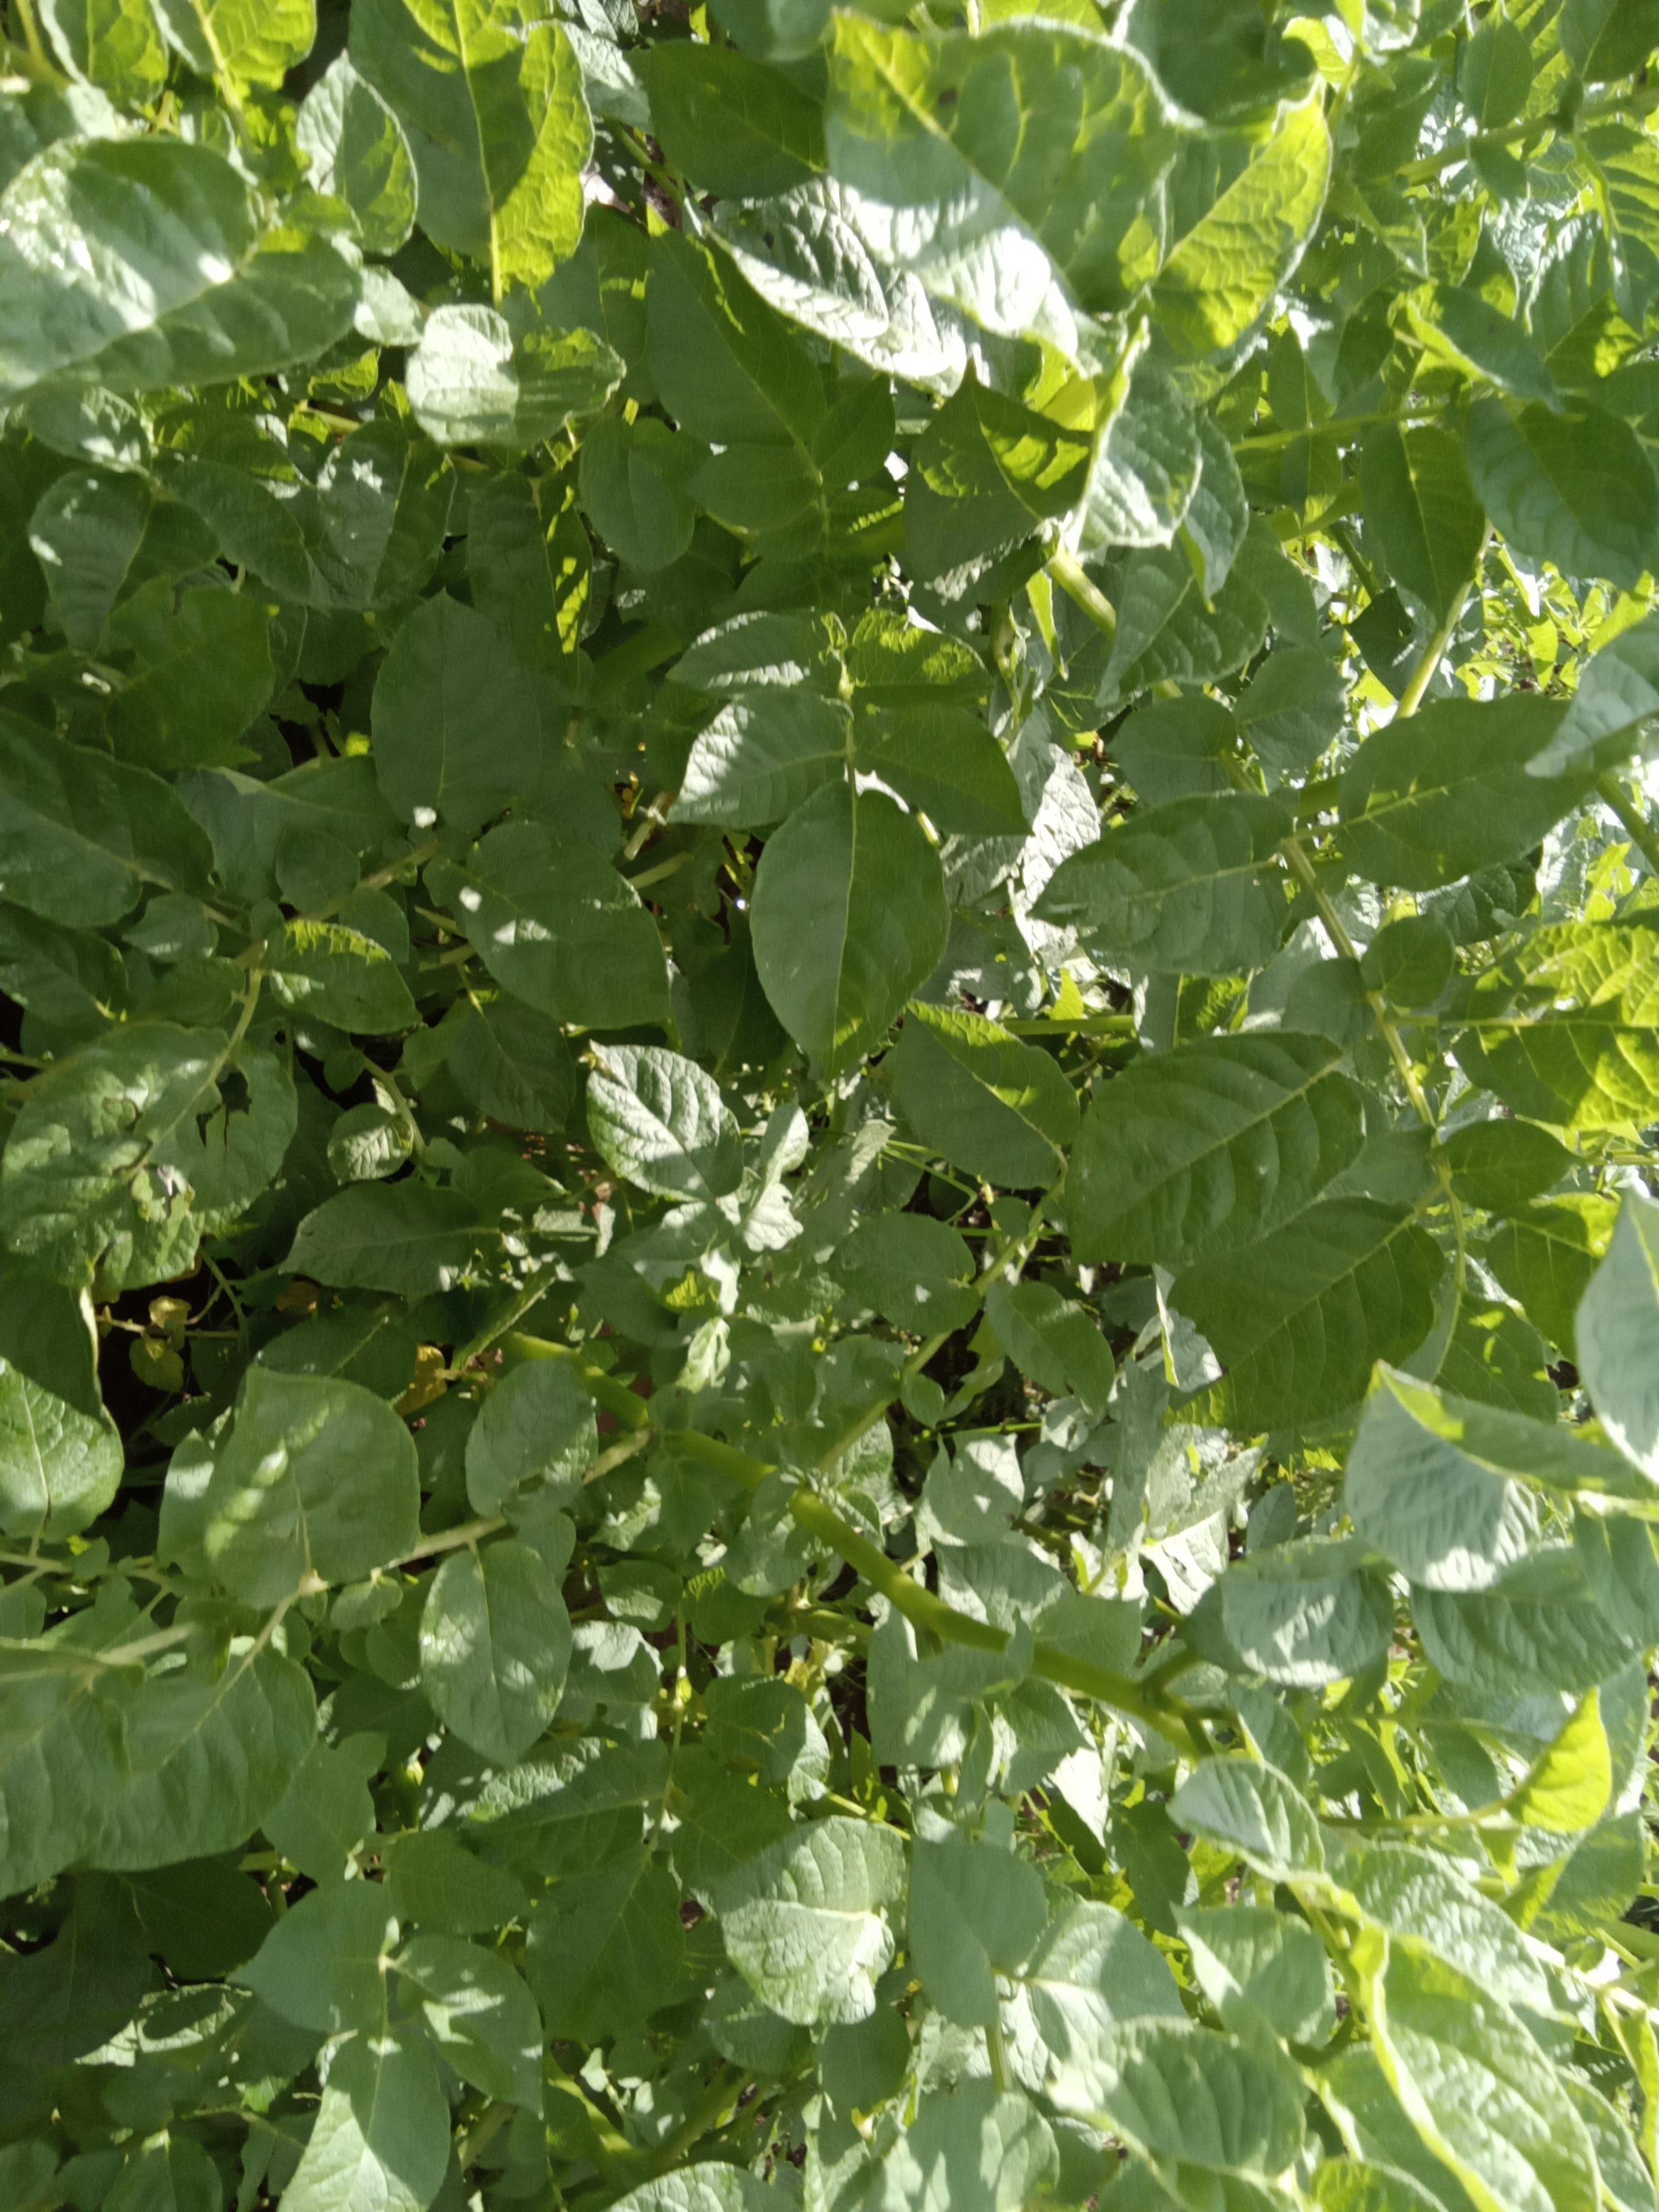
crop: potato
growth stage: flowering
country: Kenya
